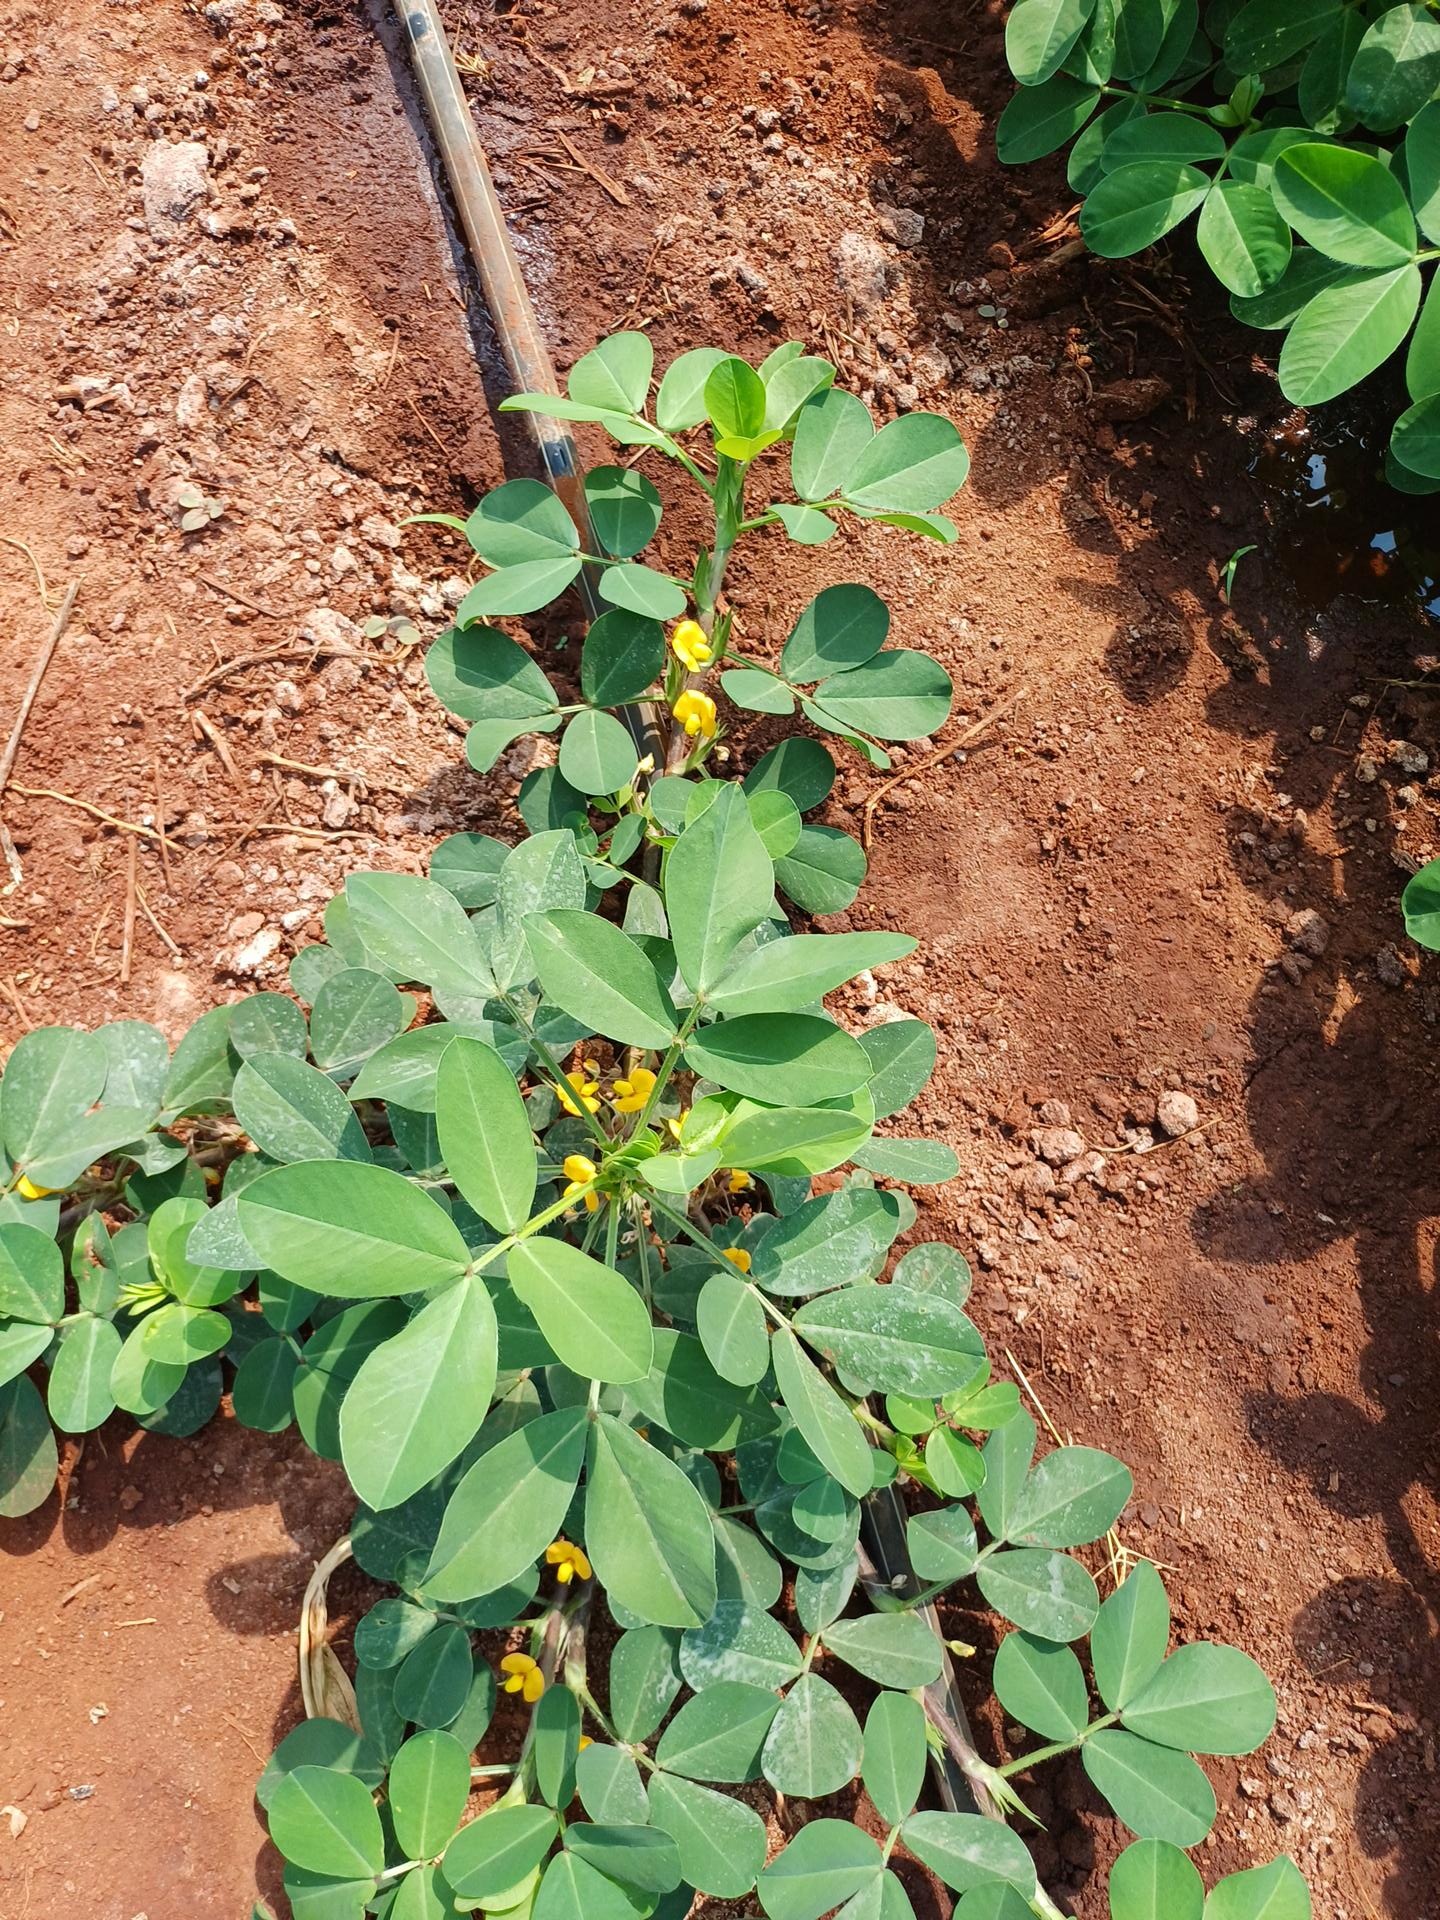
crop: groundnut
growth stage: flowering
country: Kenya
